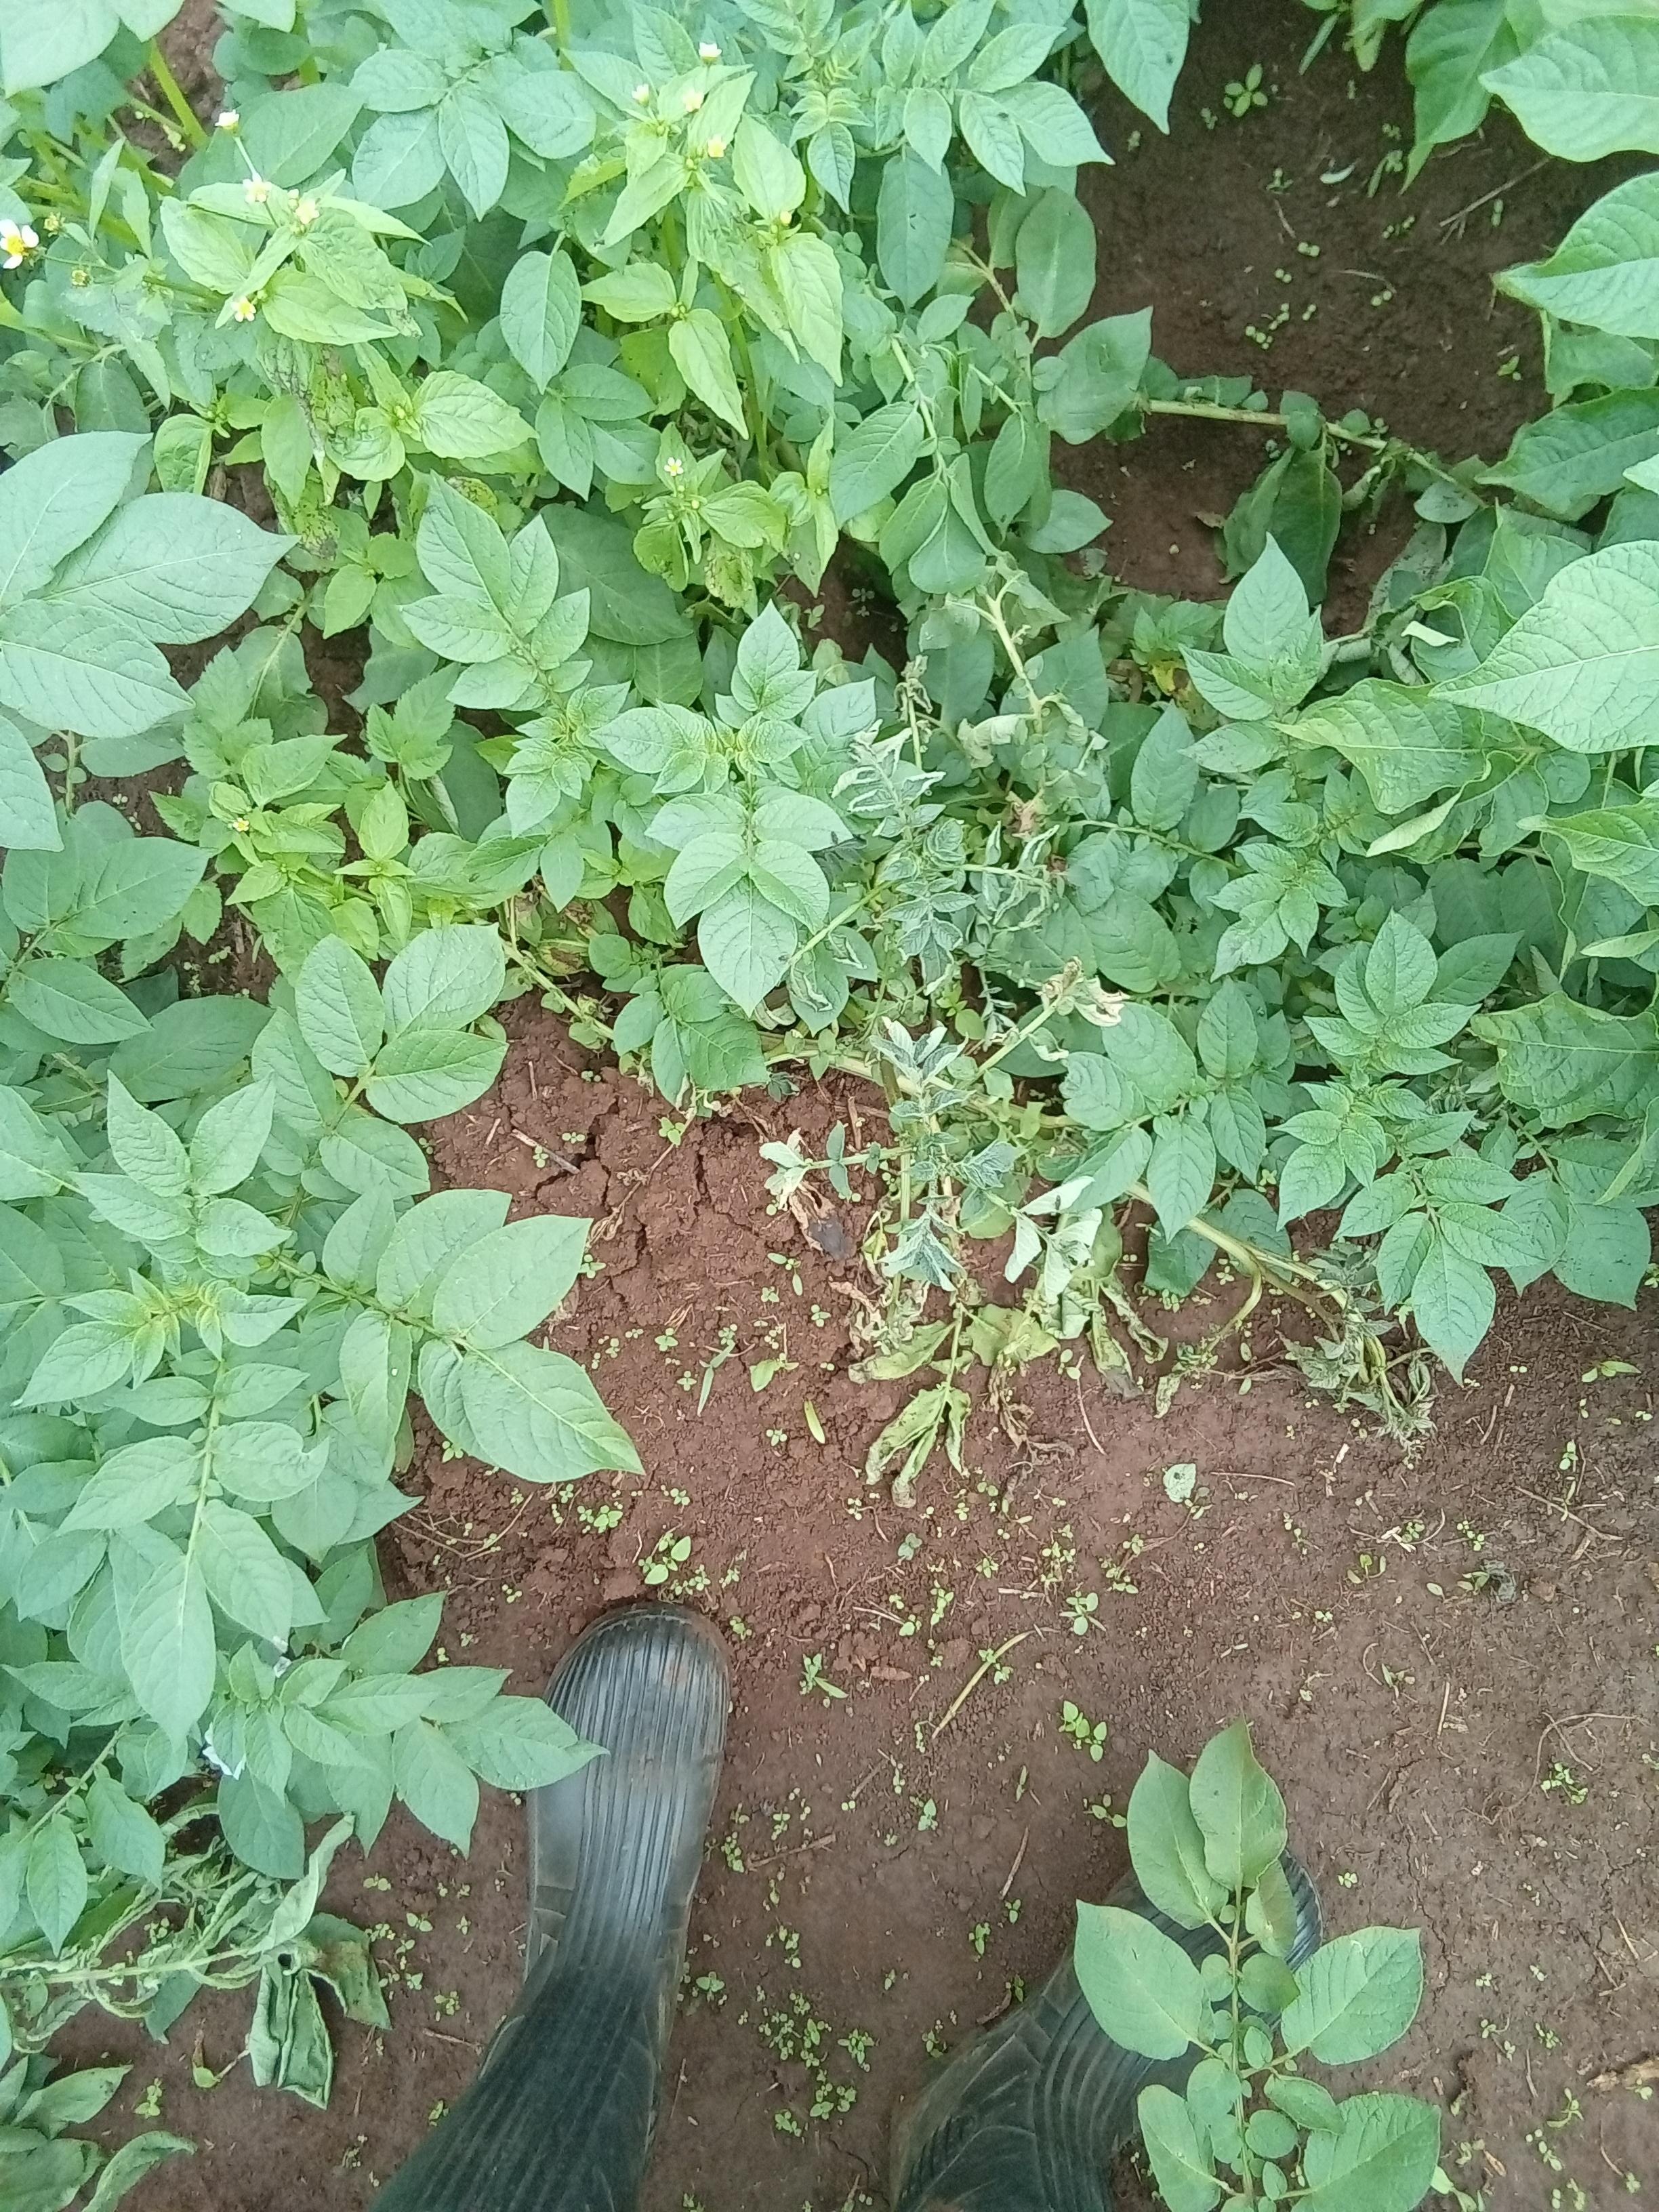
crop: potato
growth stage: flowering
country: Kenya
